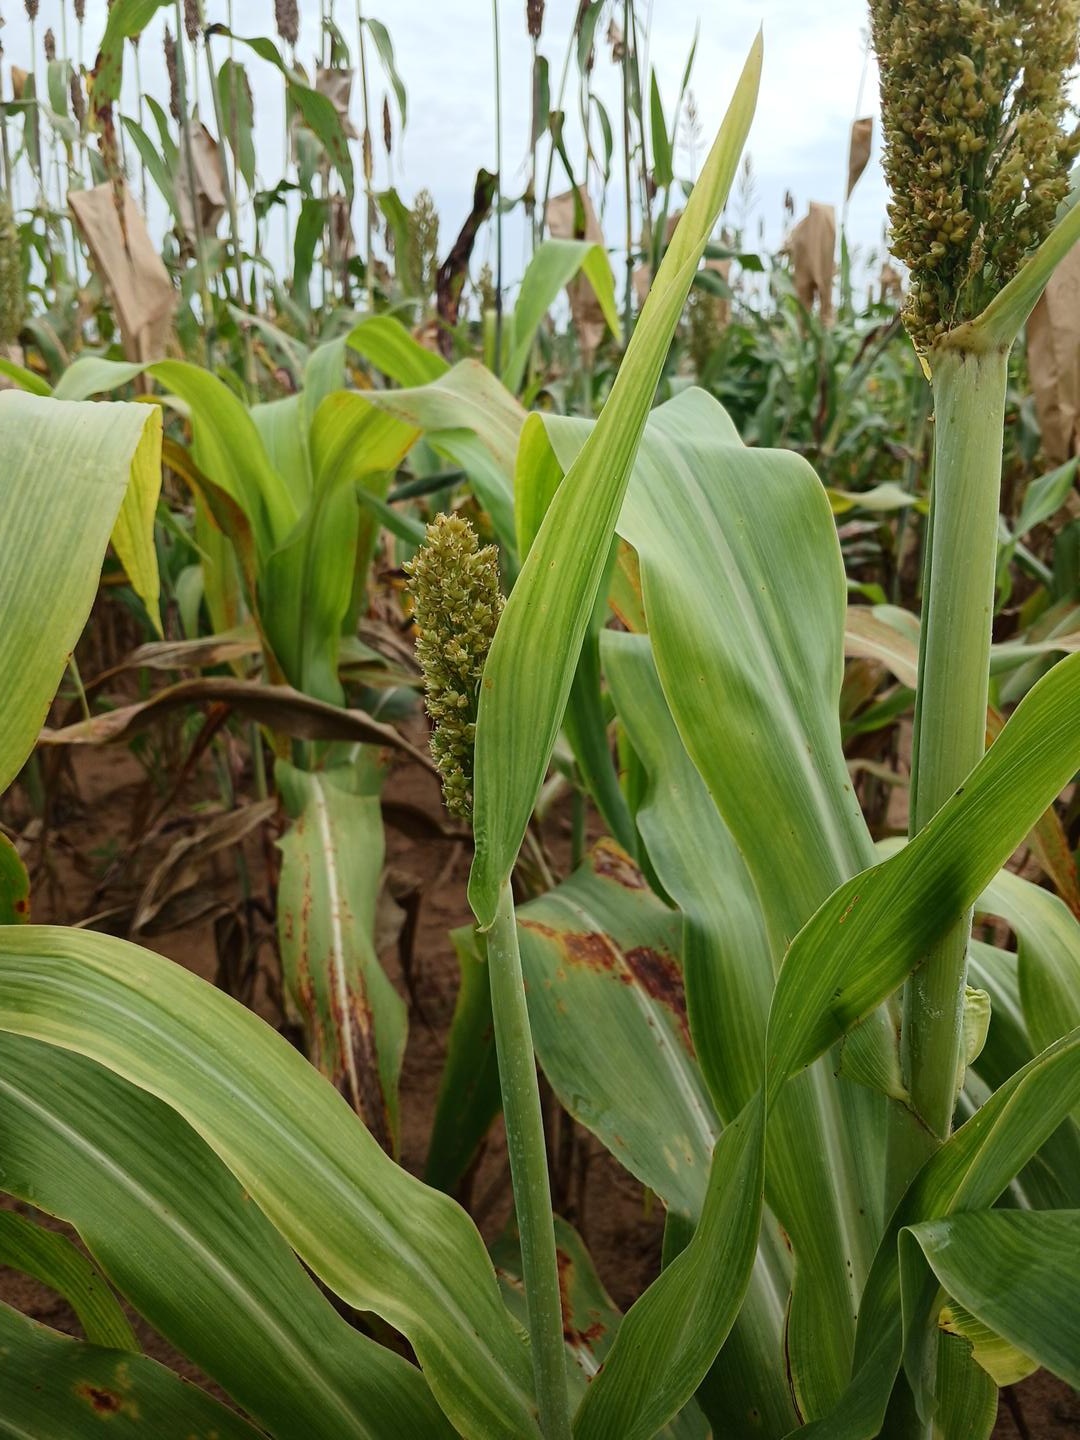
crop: sorghum
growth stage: flowering
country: Senegal
